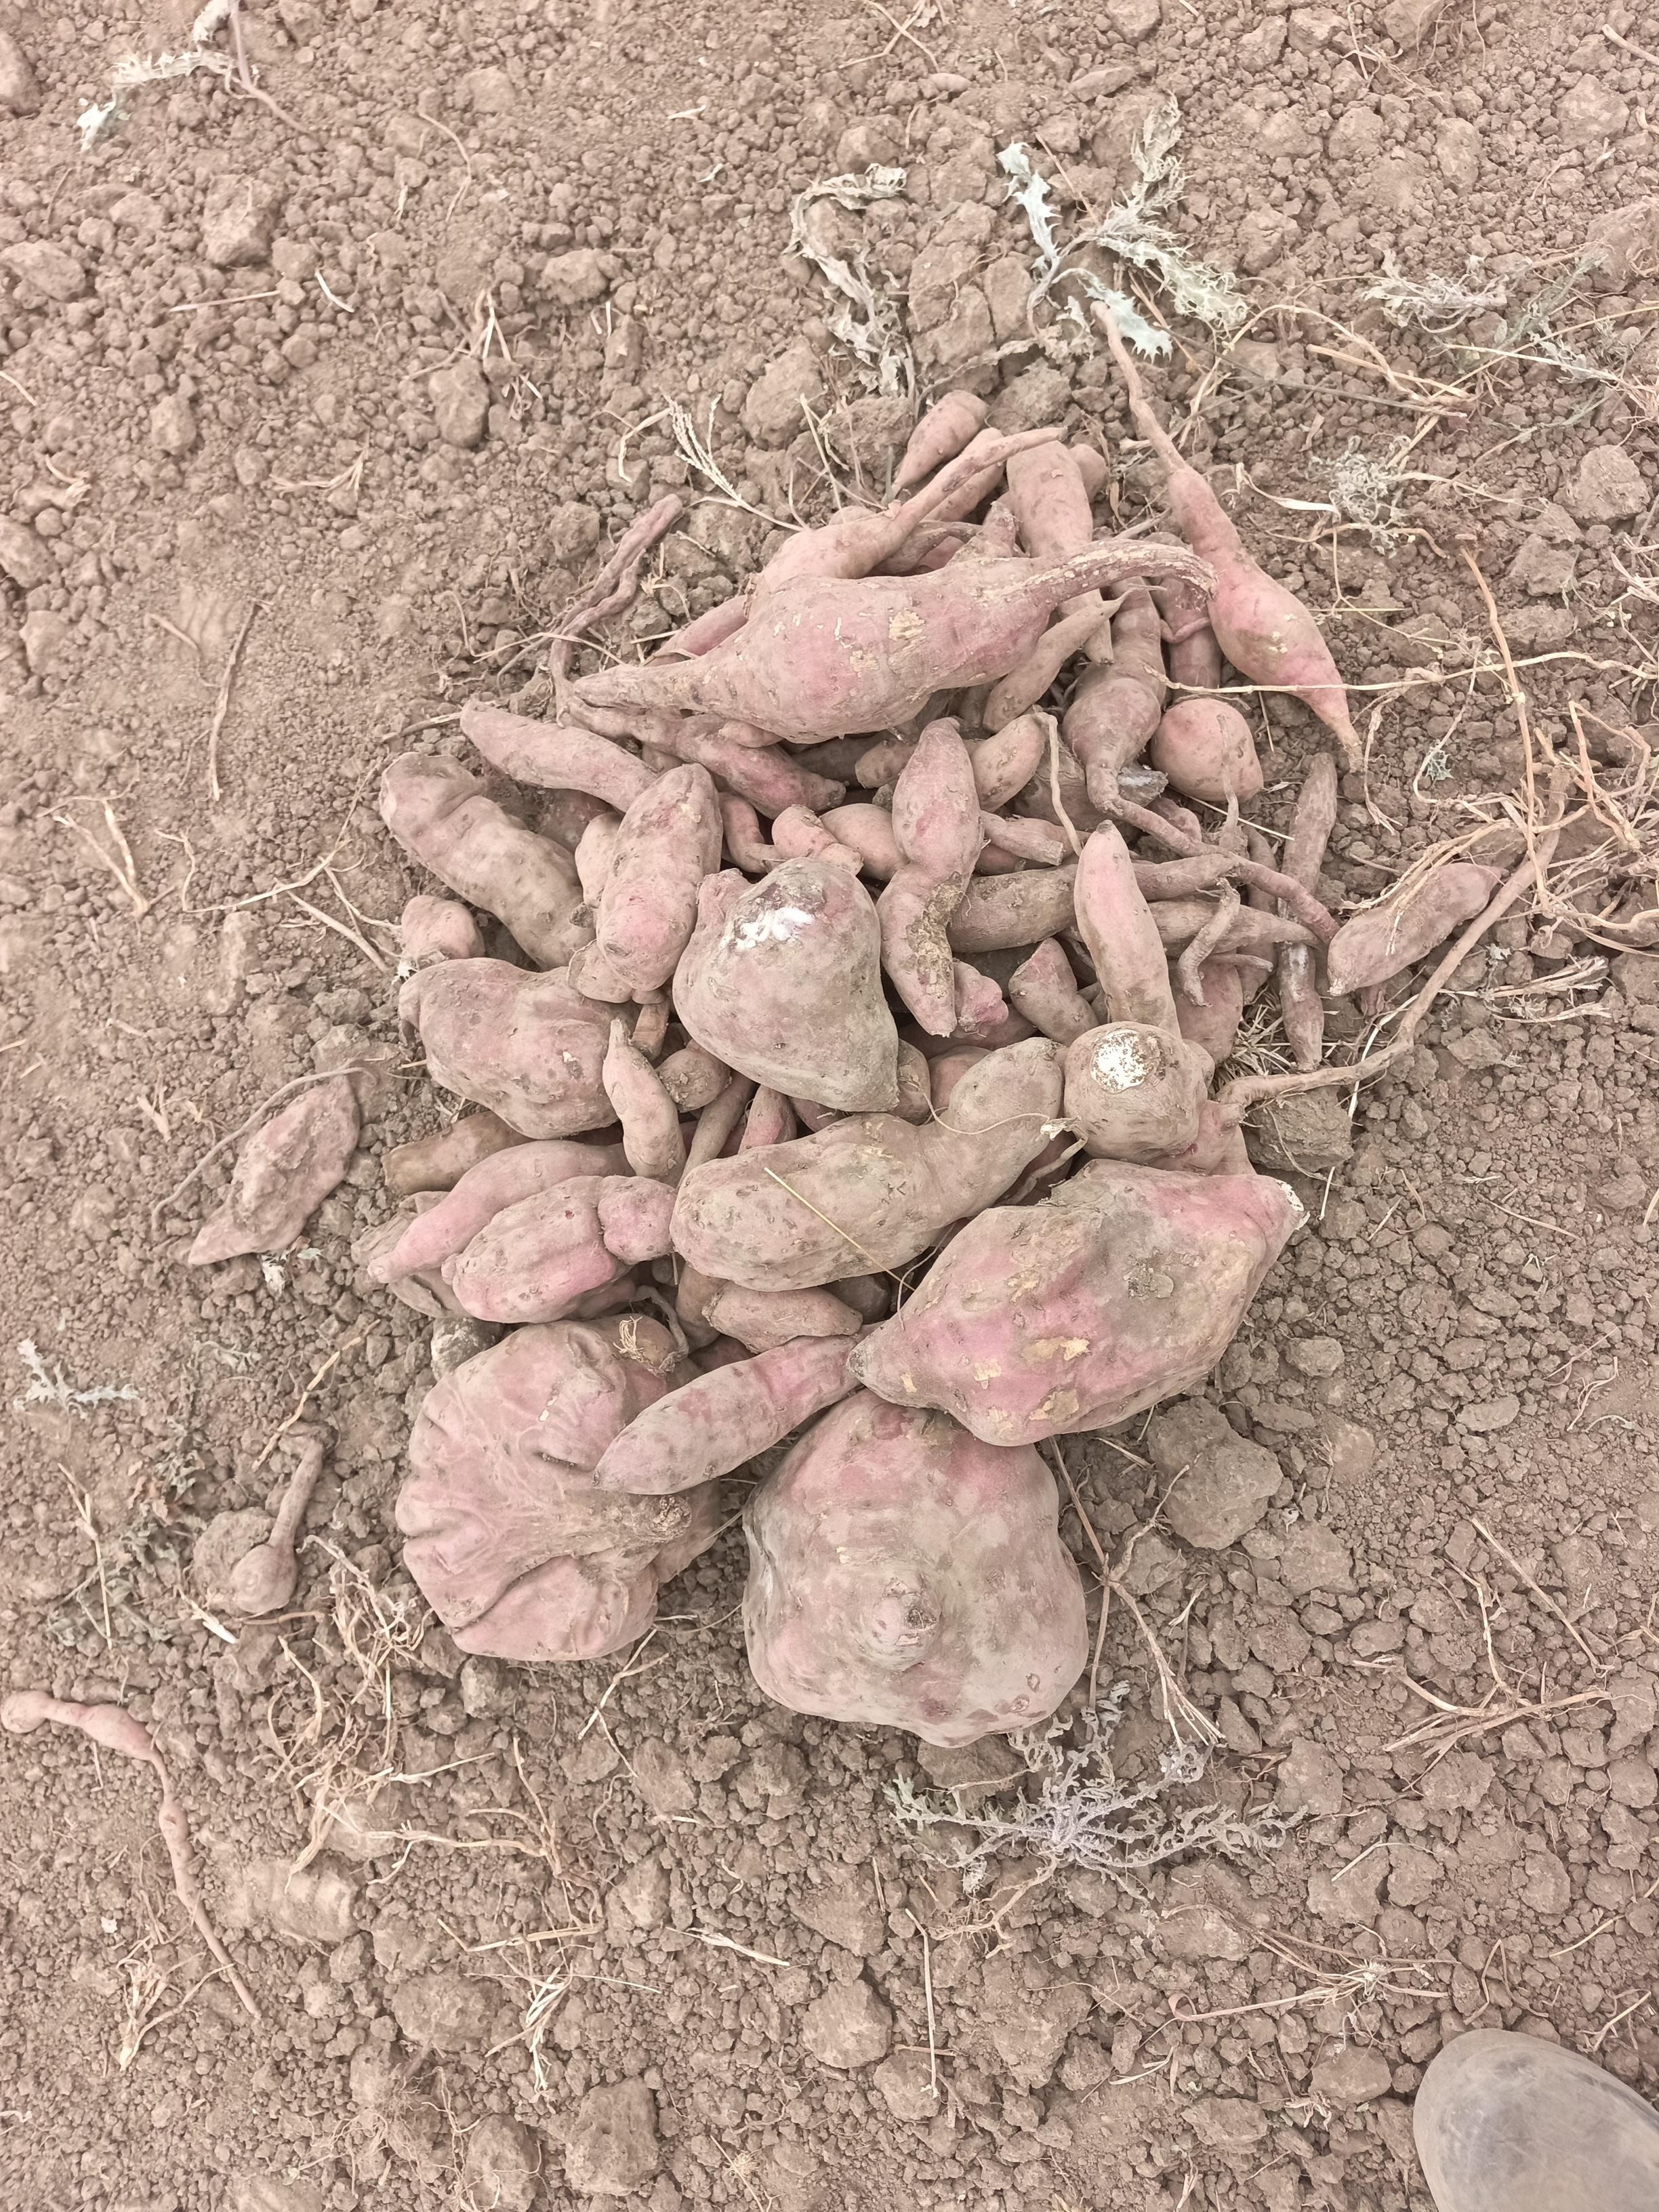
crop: sweet potato
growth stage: harvest maturity
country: Tanzania
